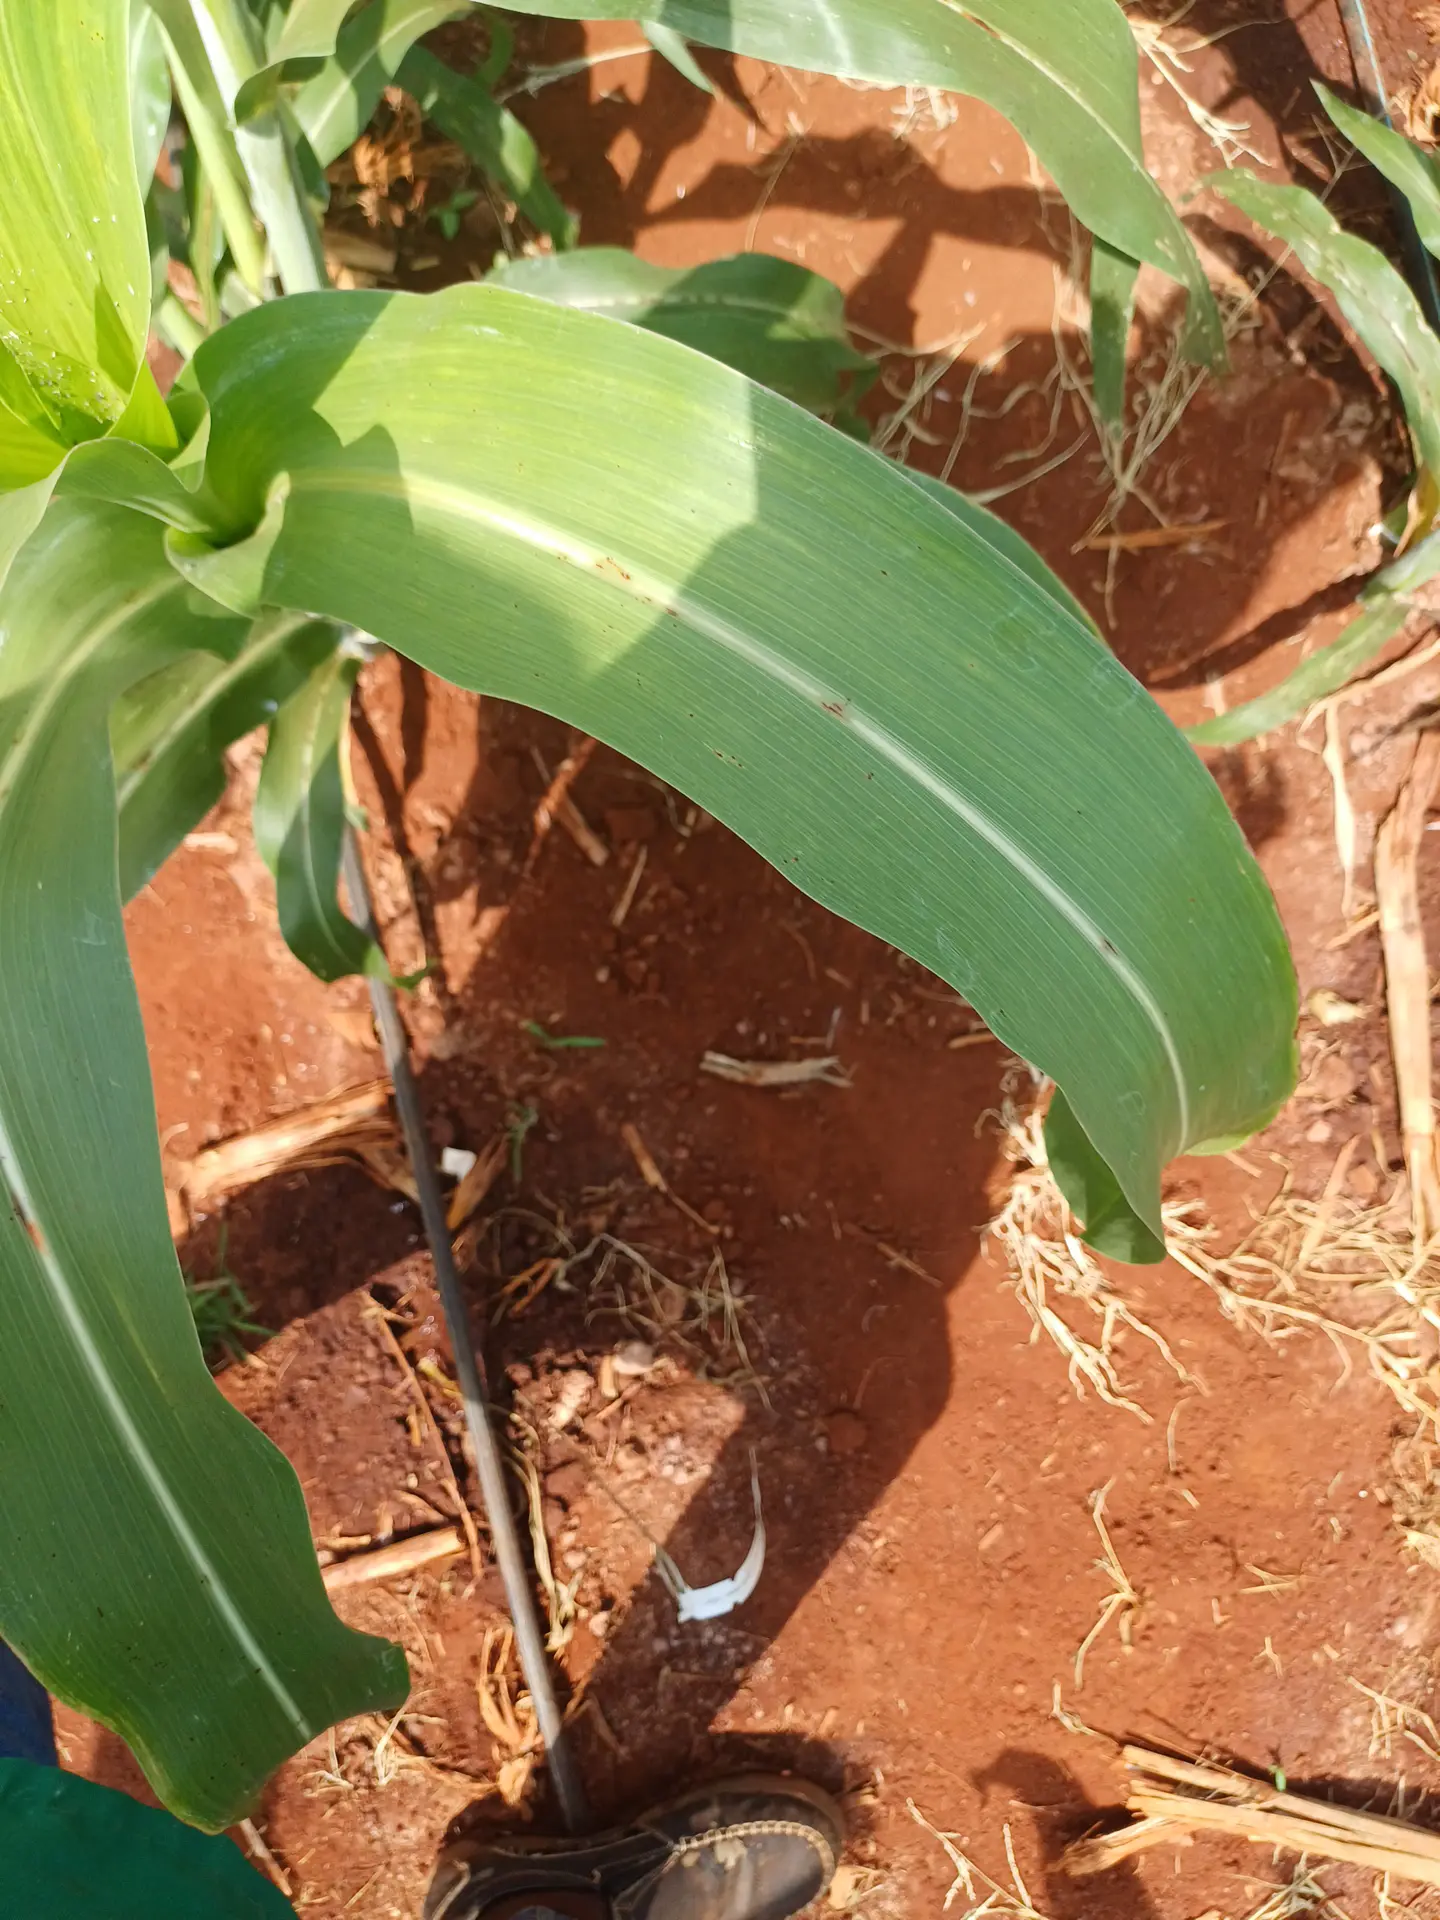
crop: sorghum
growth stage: vegetative
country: Kenya
